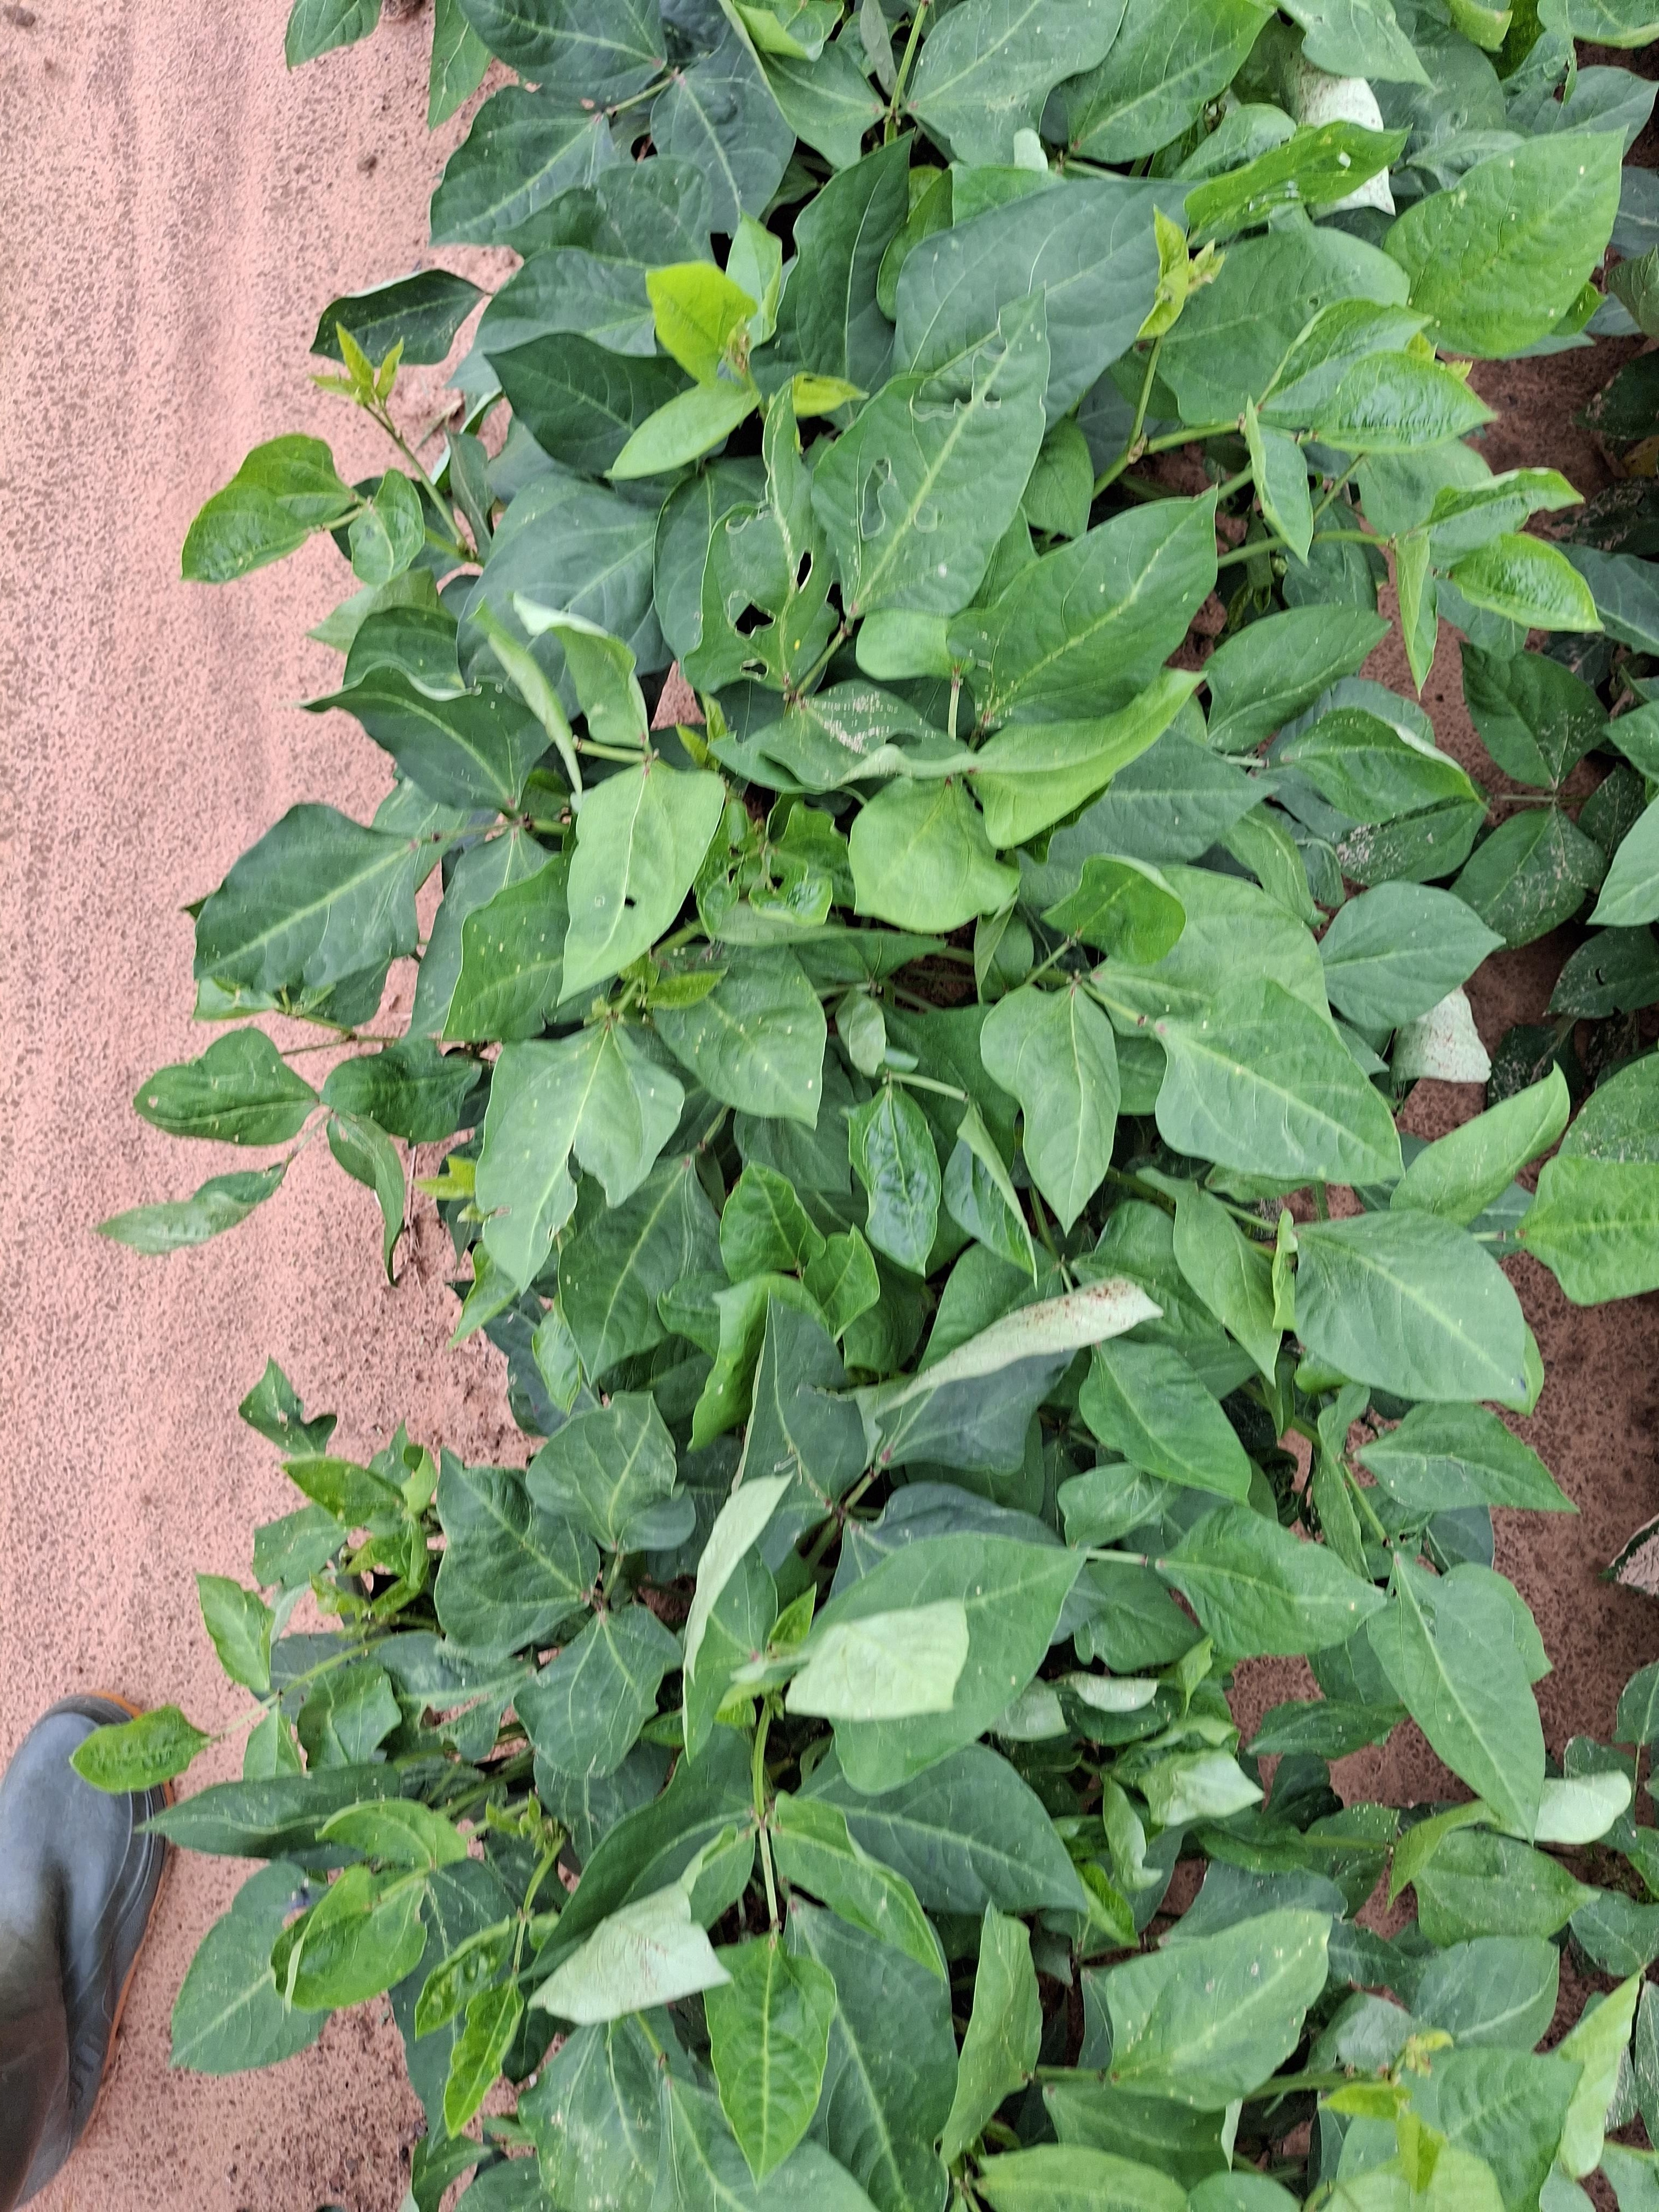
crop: cowpea
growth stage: vegetative
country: Nigeria
